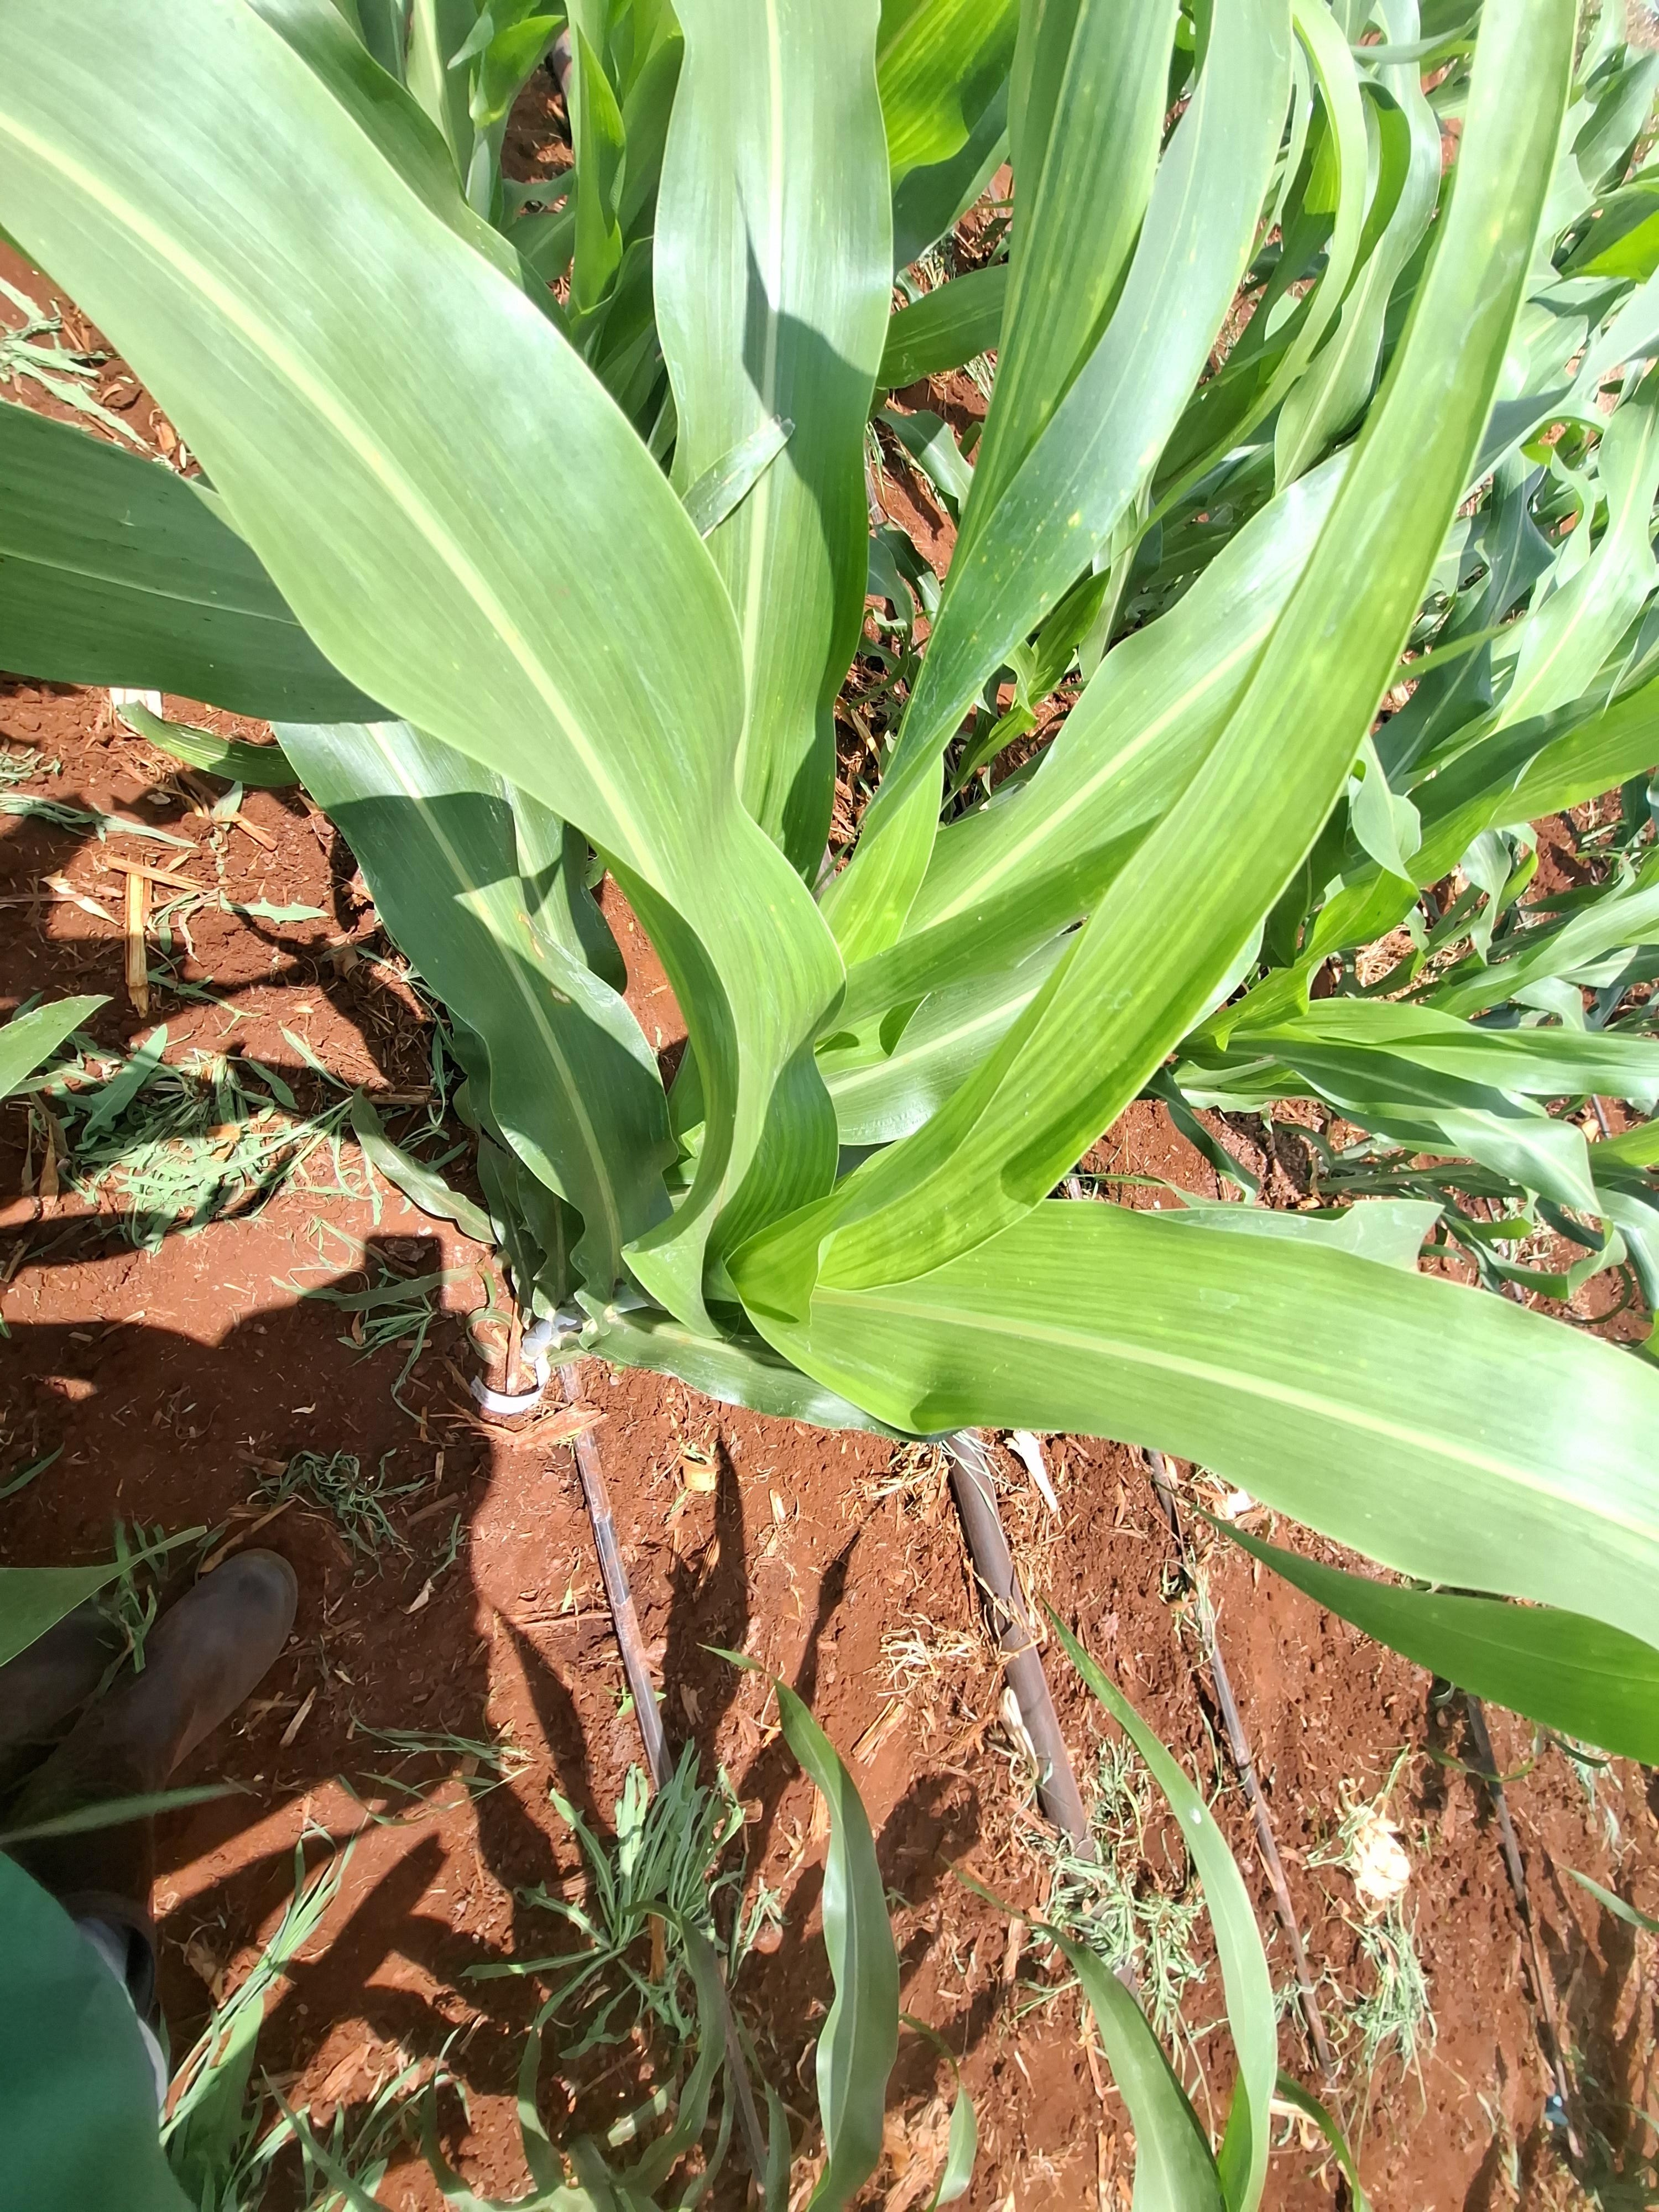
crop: sorghum
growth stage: vegetative
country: Kenya
